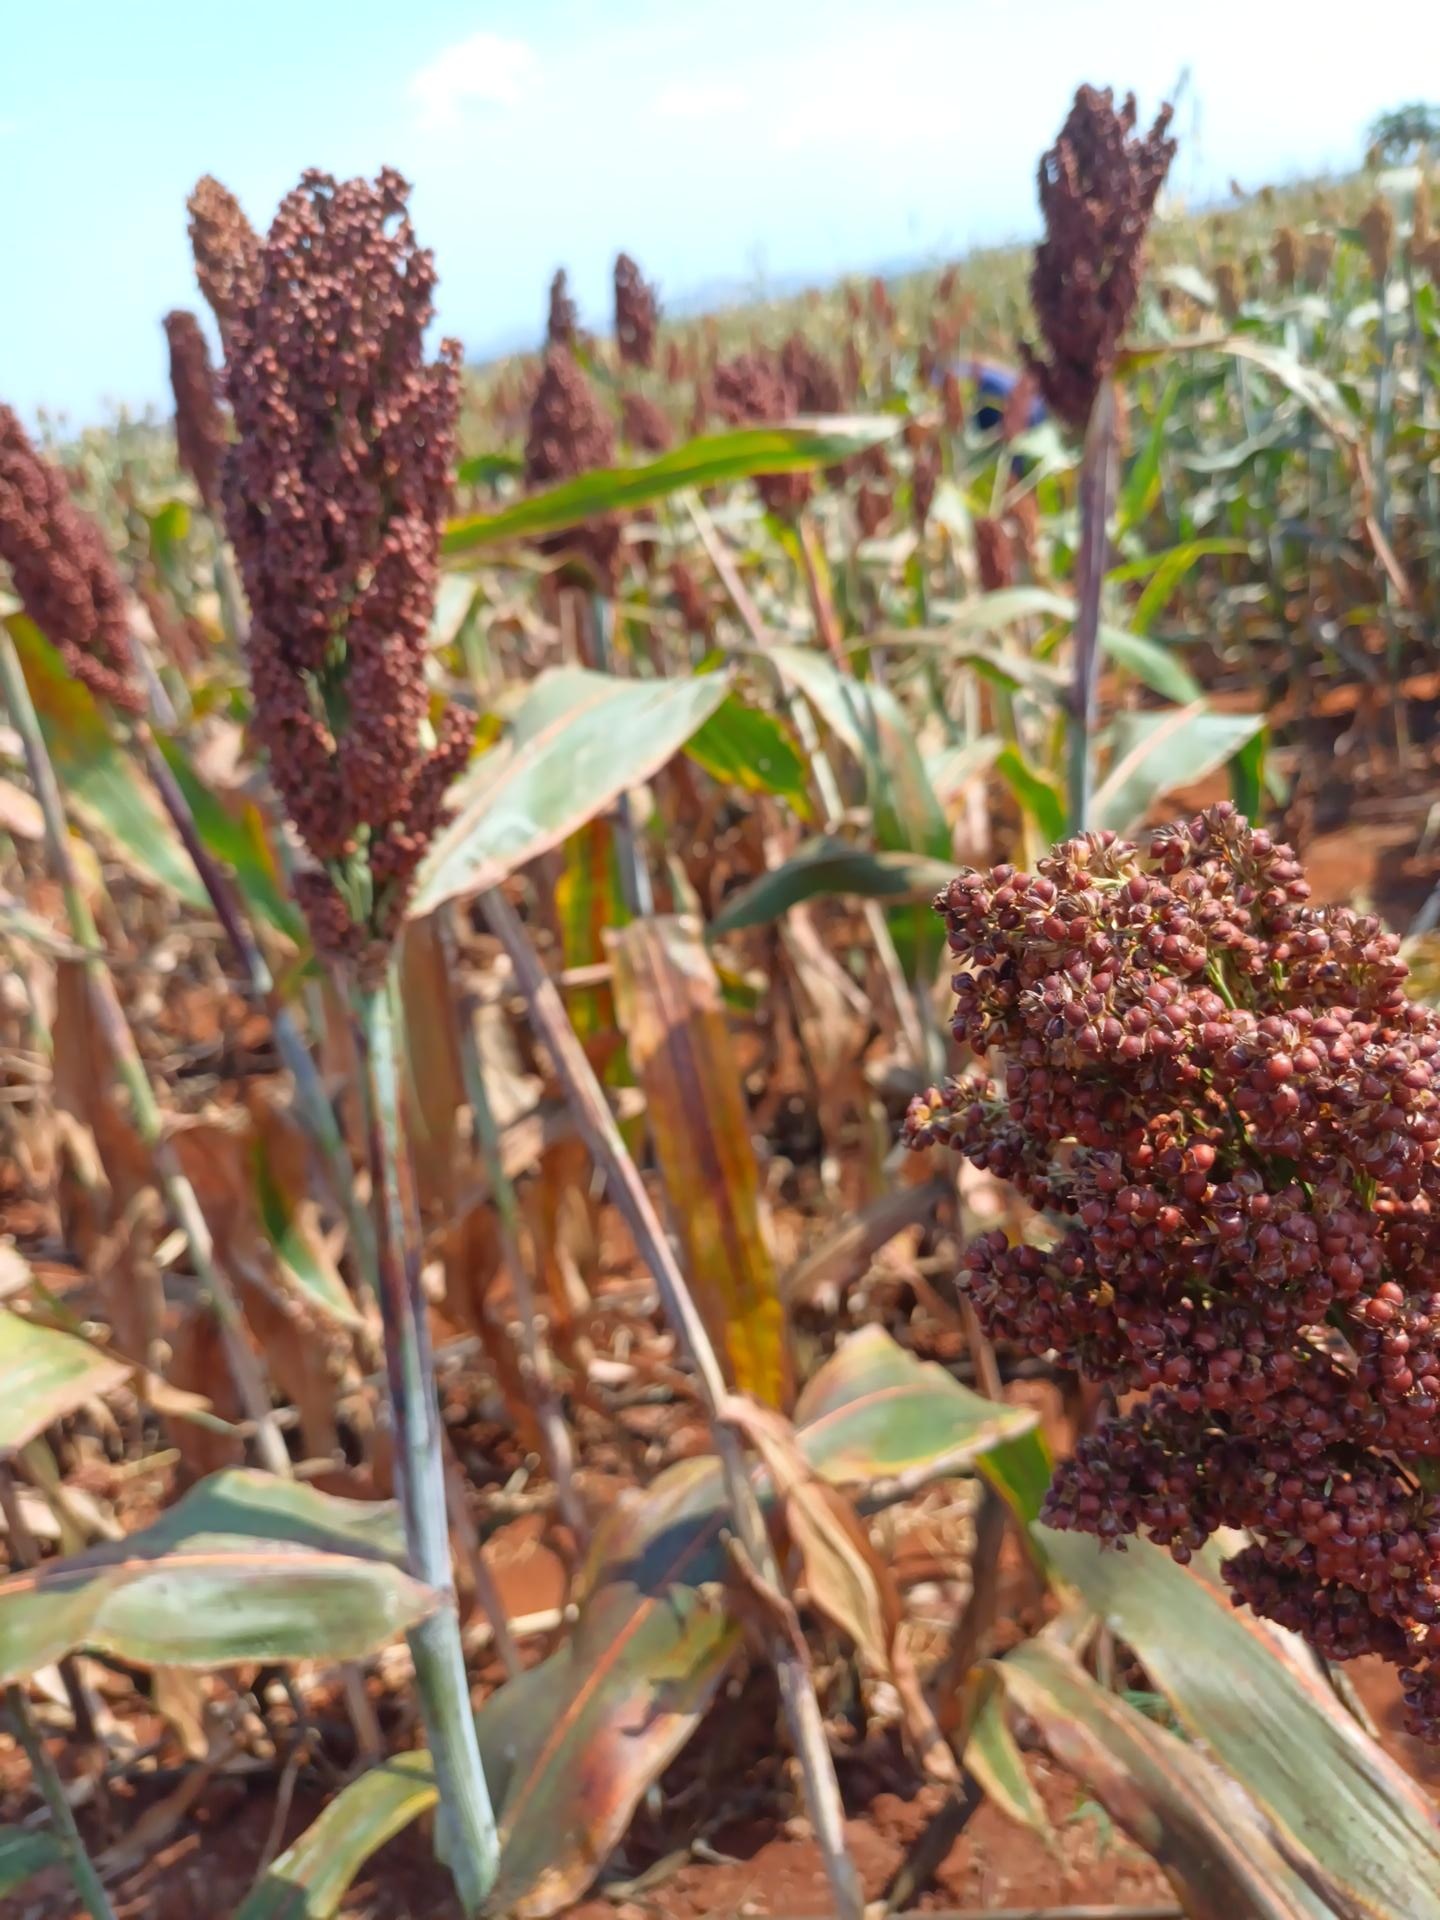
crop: sorghum
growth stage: maturity
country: Kenya
